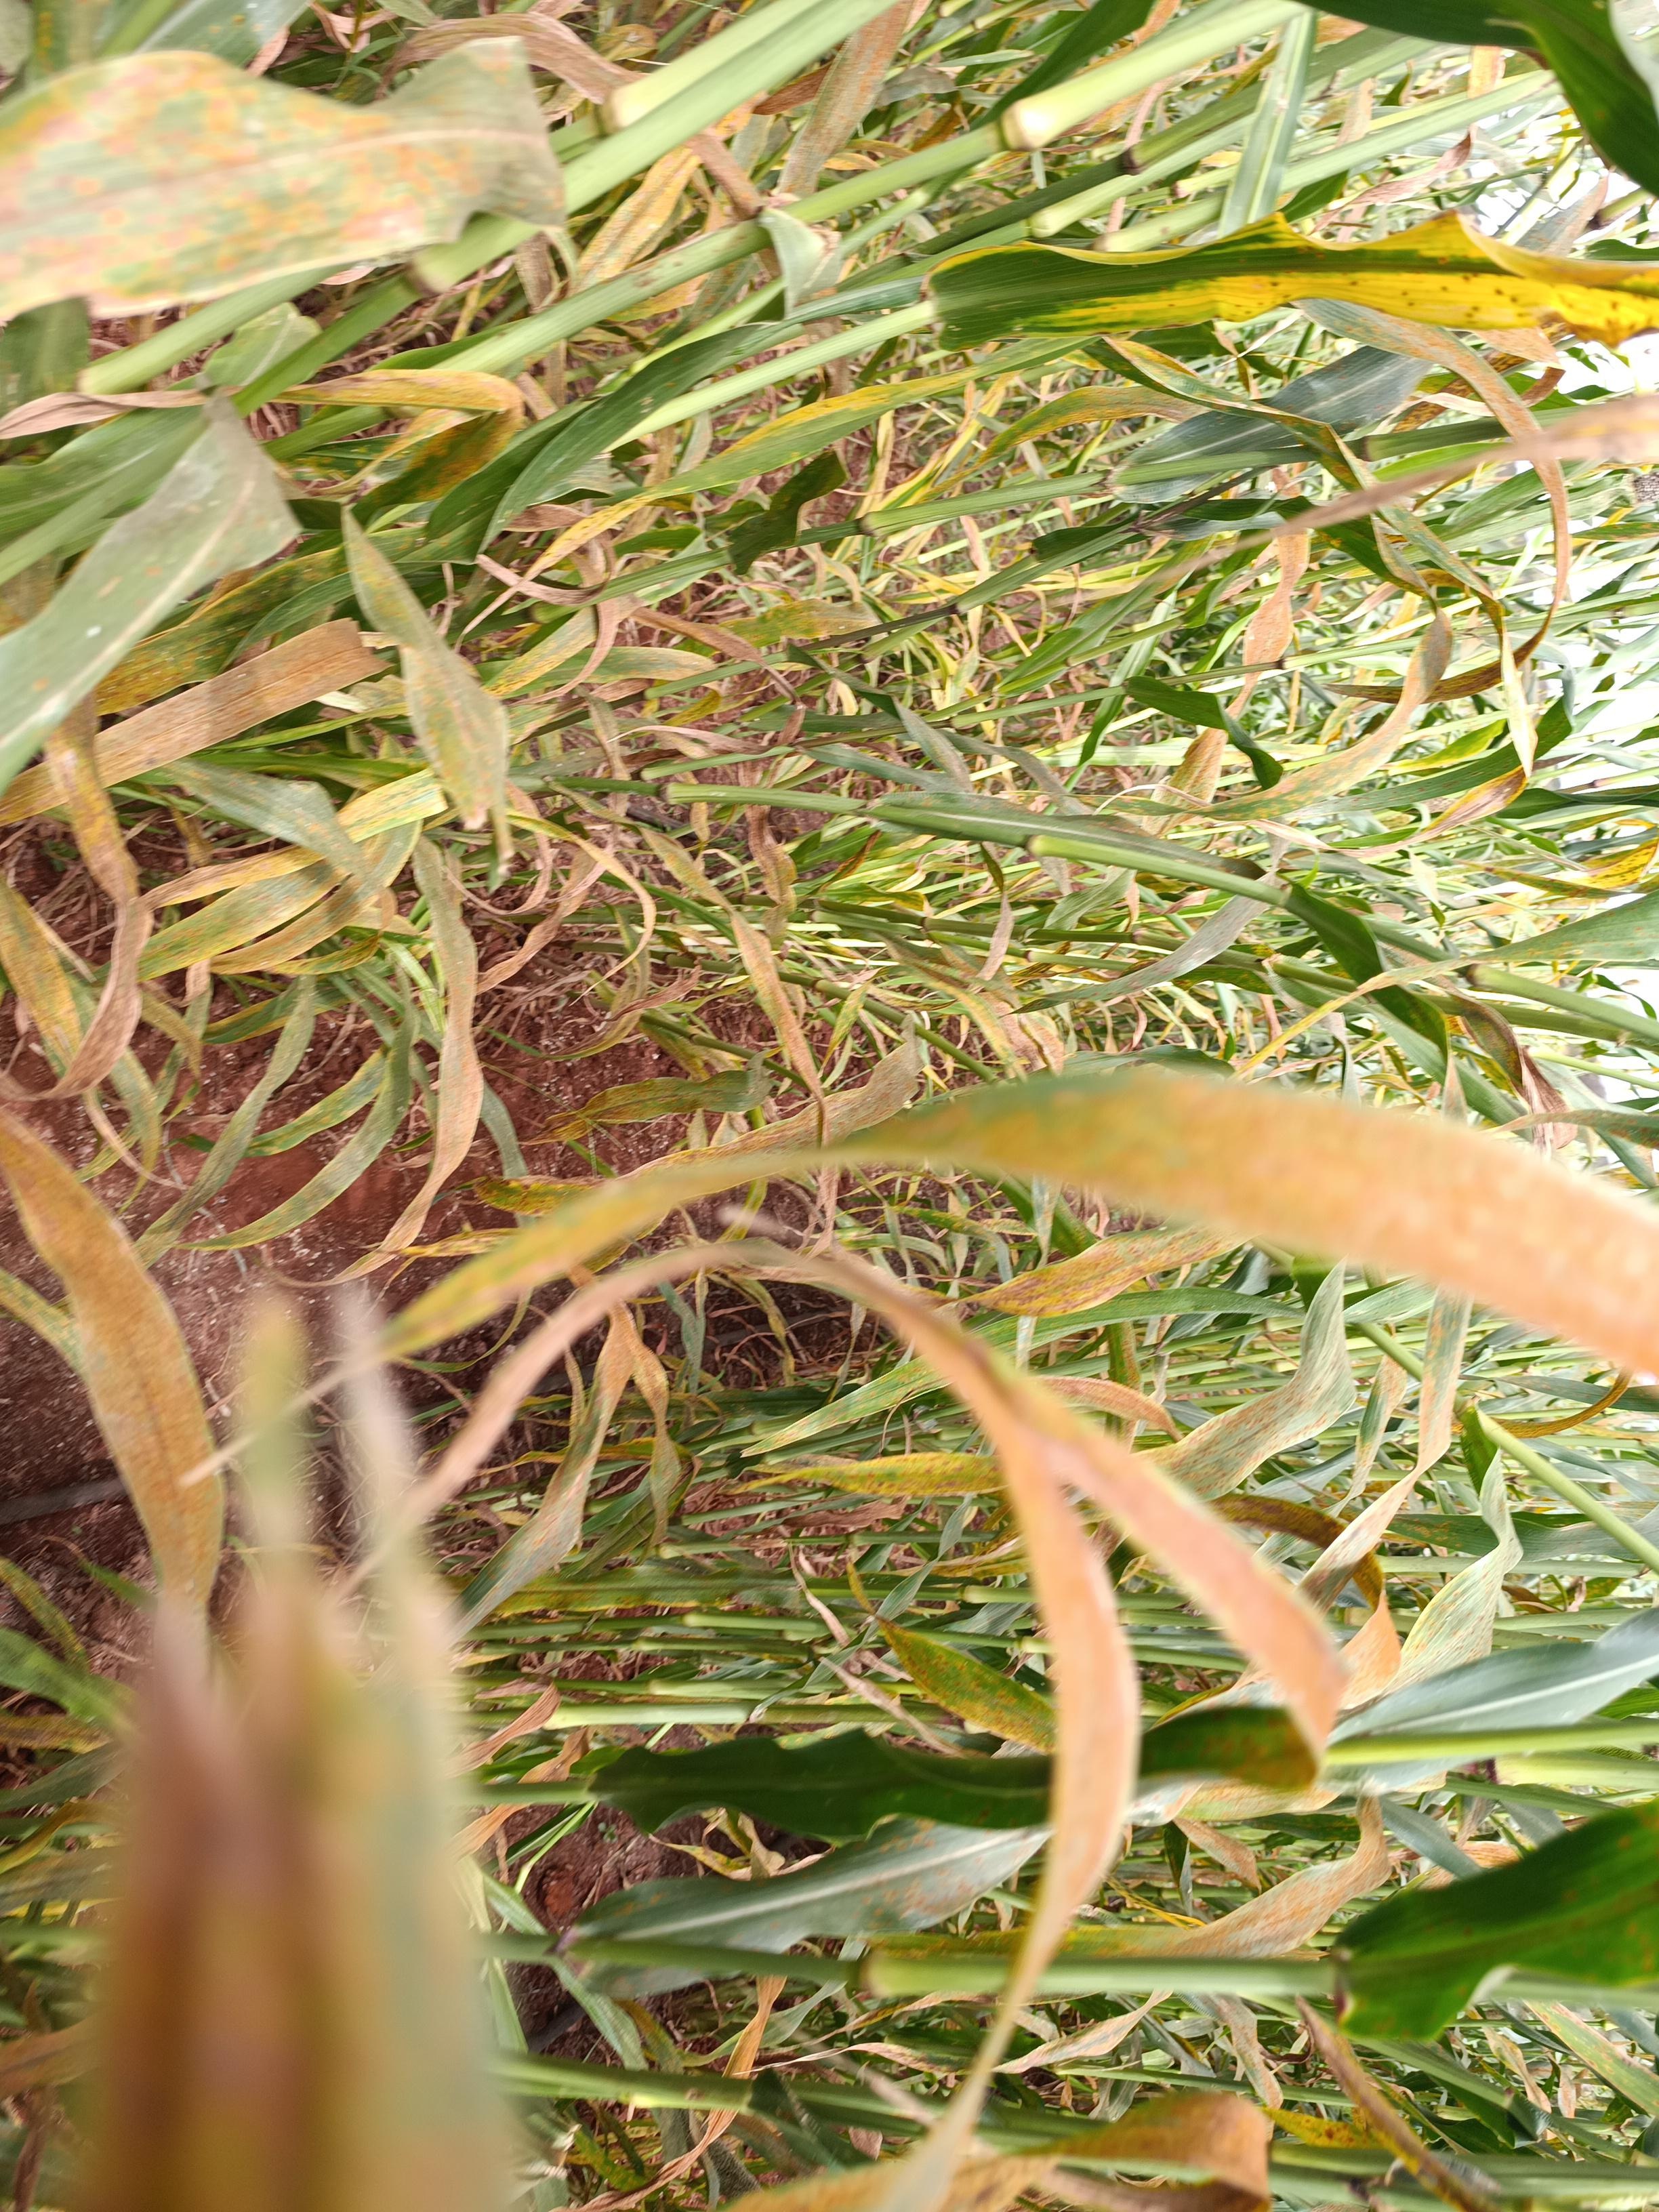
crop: pearl millet
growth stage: filling grain
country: Kenya
